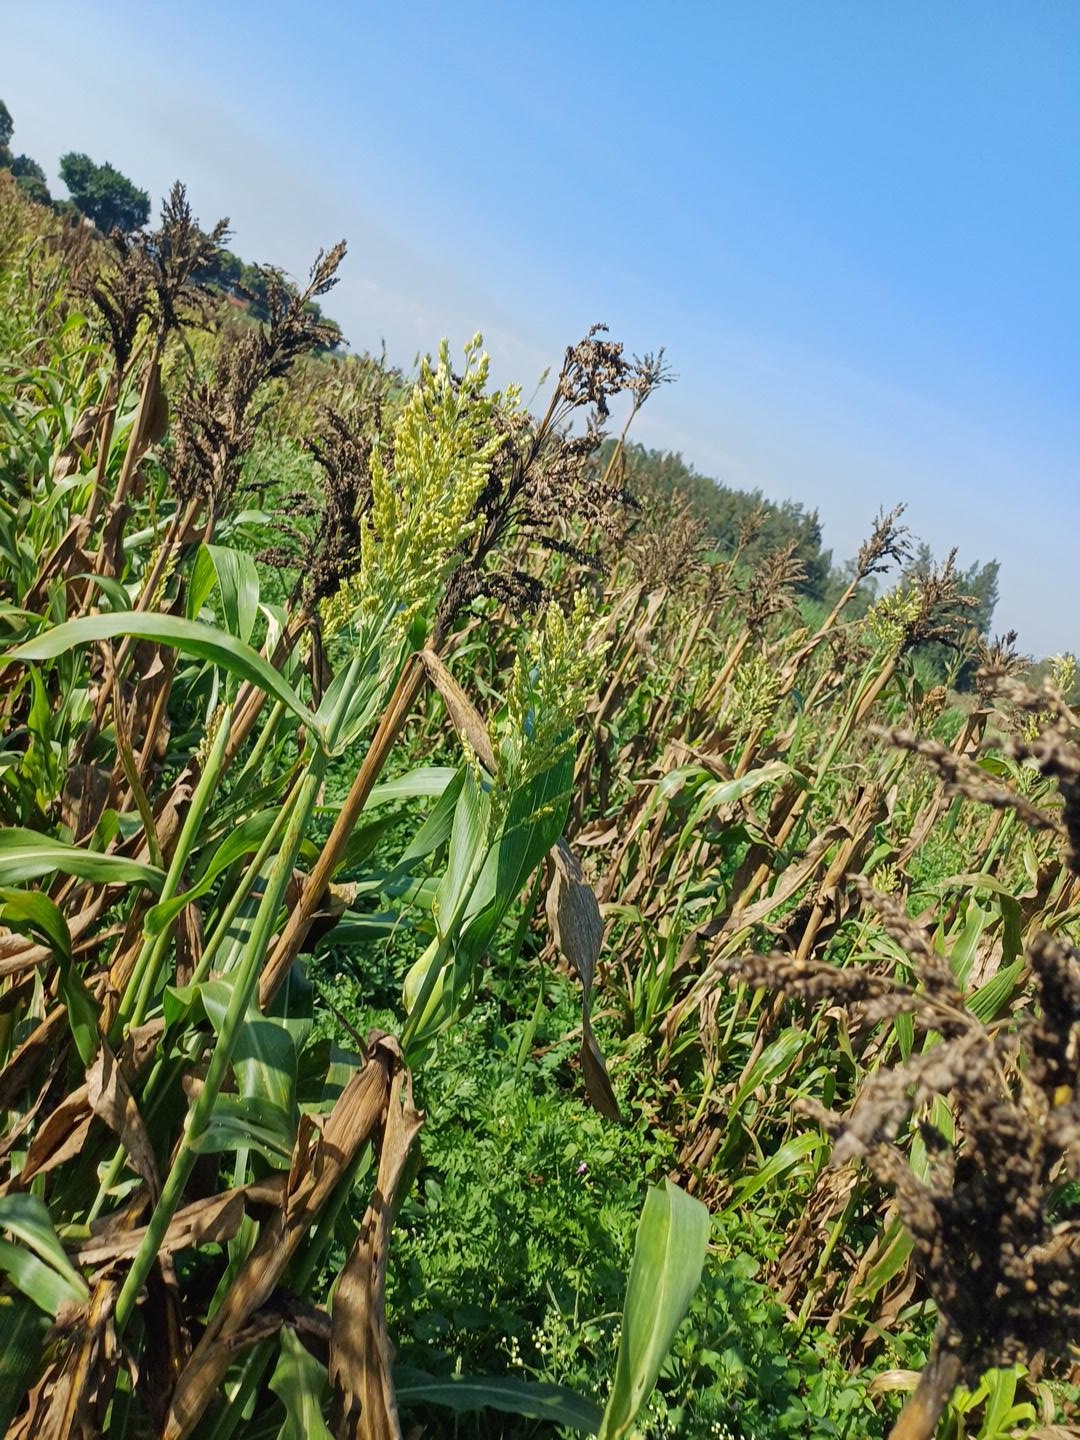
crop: sorghum
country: Kenya
